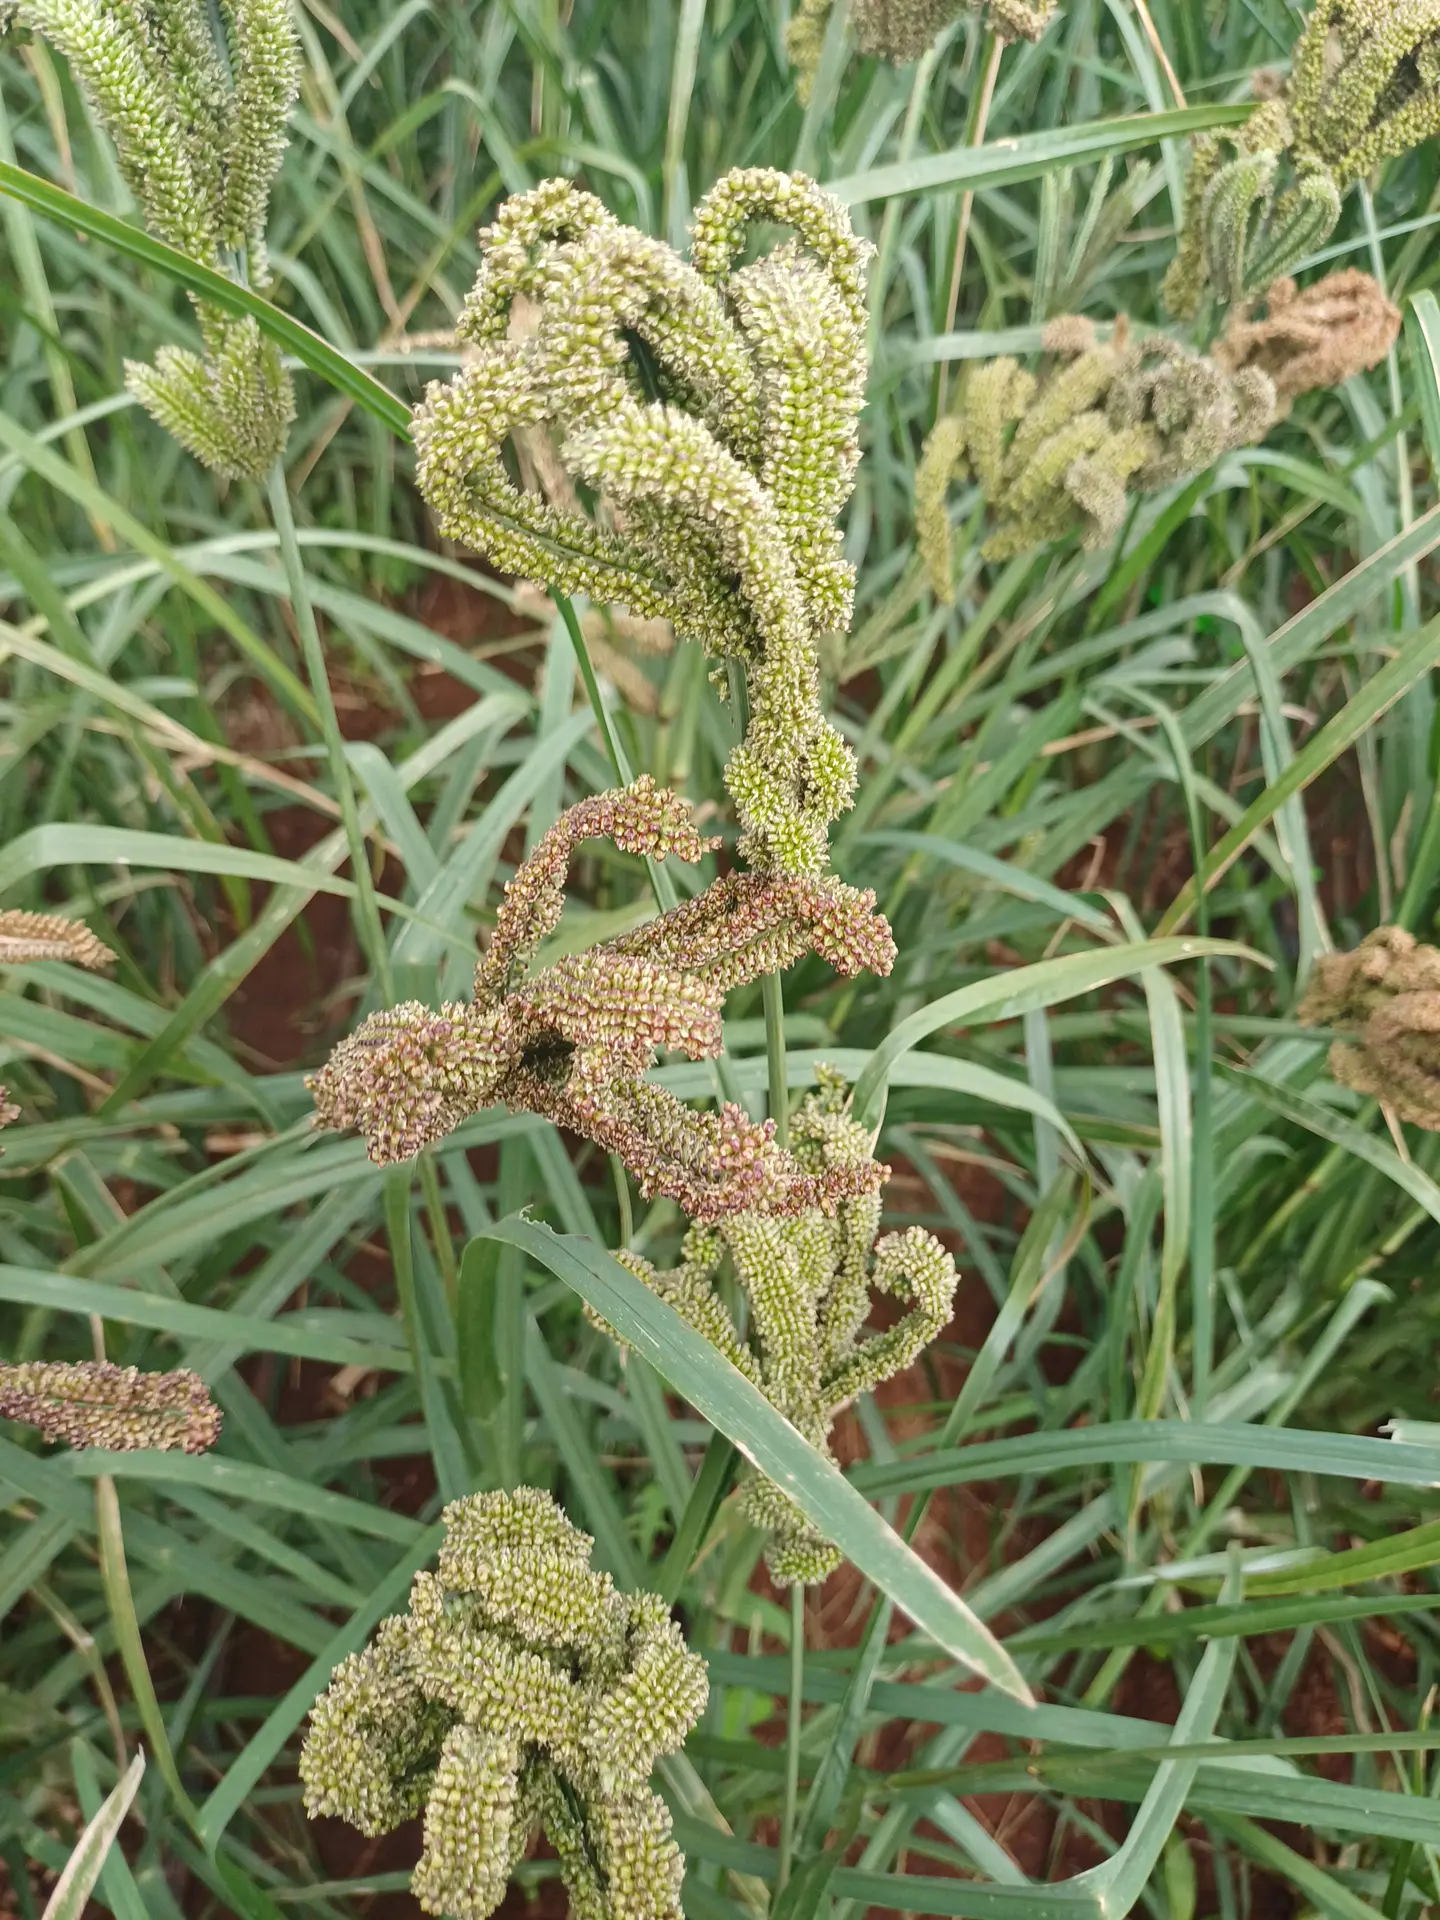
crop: finger millet
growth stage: filling grain
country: Kenya
